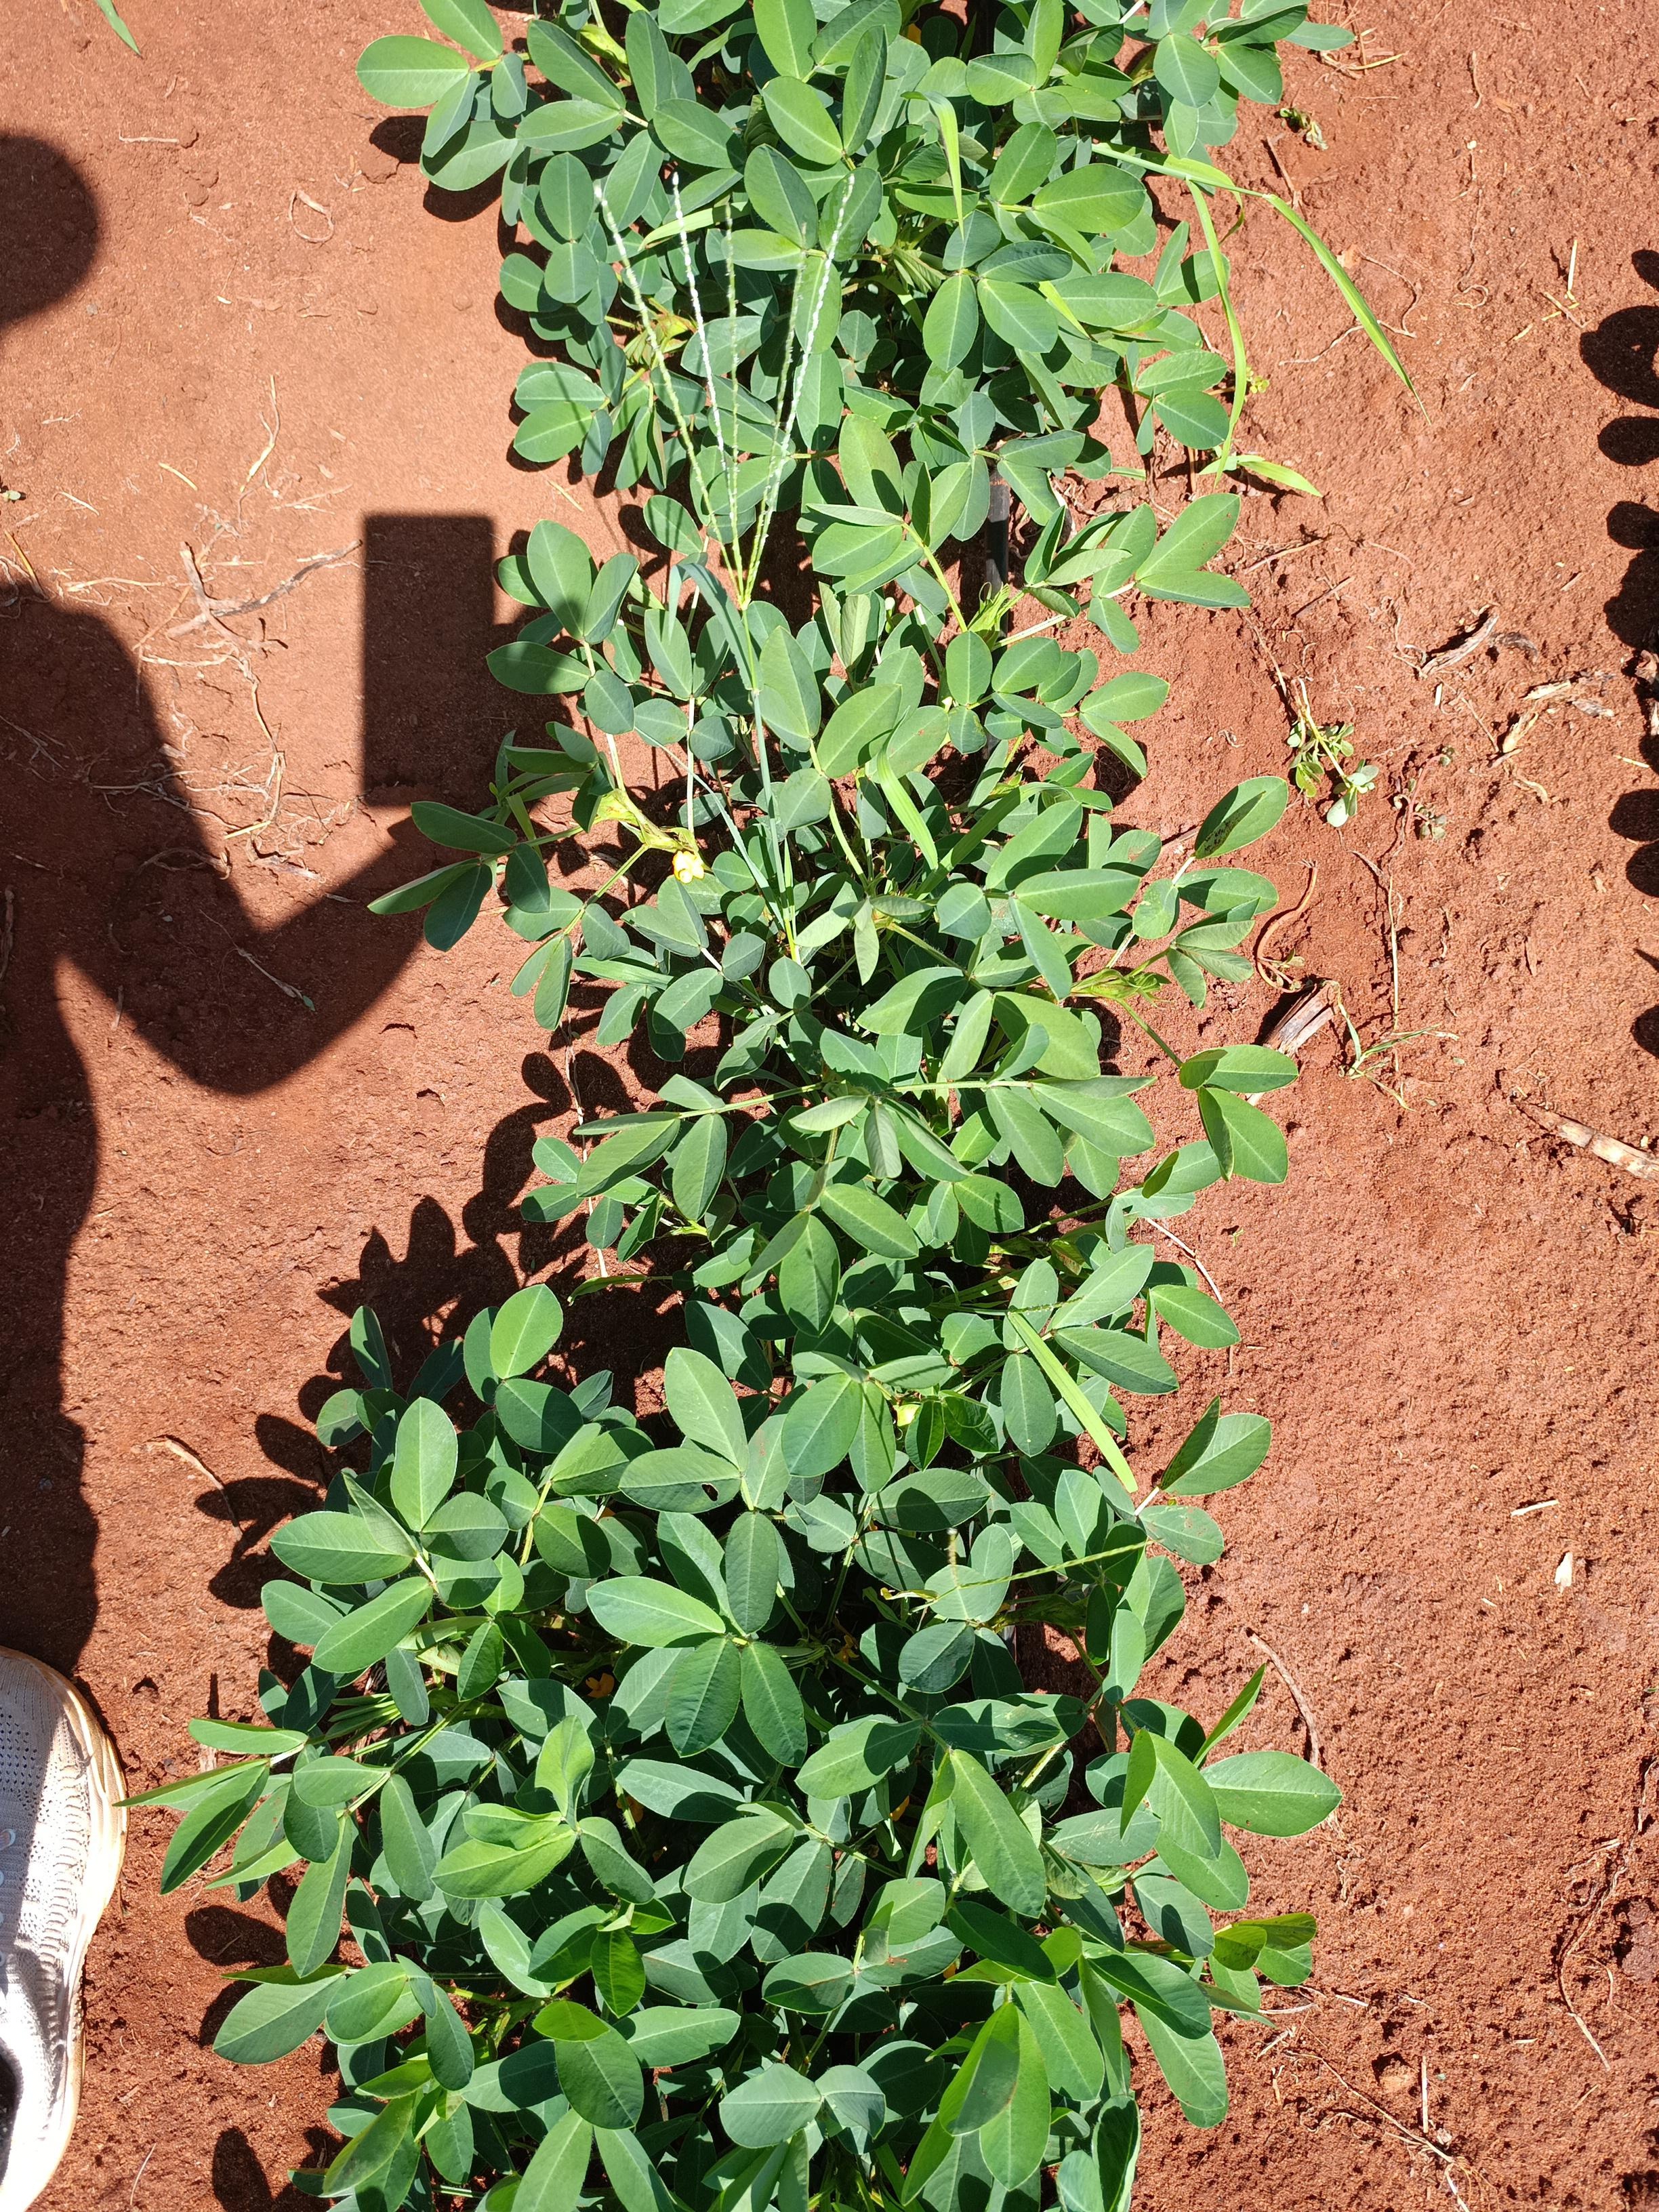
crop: groundnut
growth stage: flowering
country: Kenya
